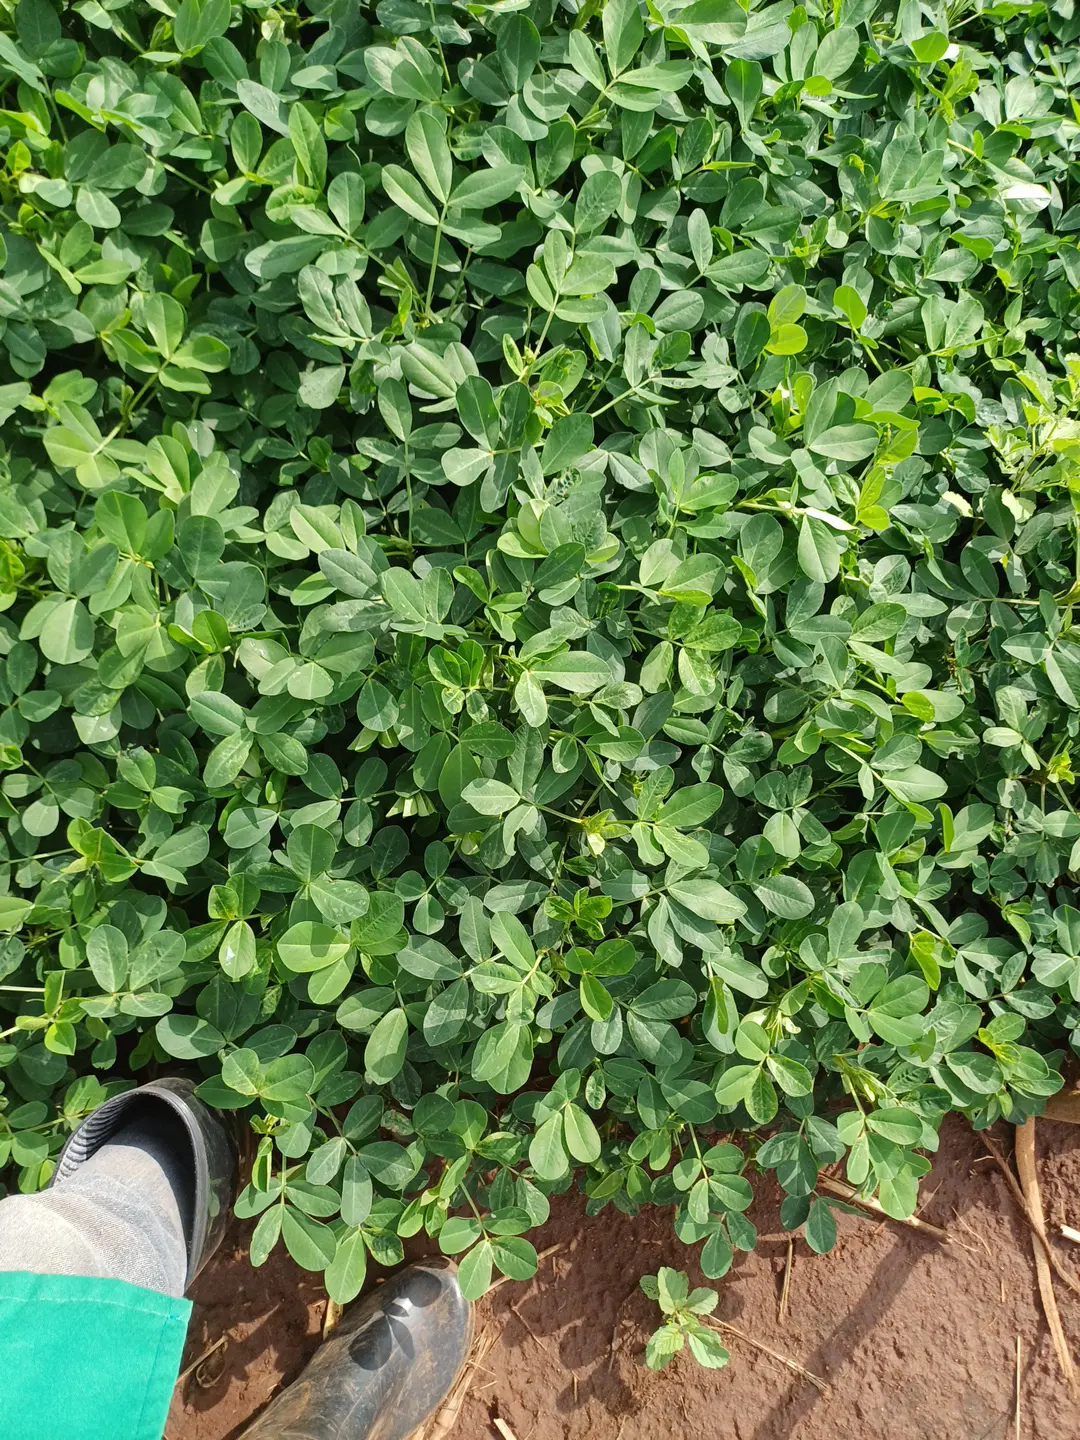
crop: groundnut
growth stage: filling grain
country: Kenya
